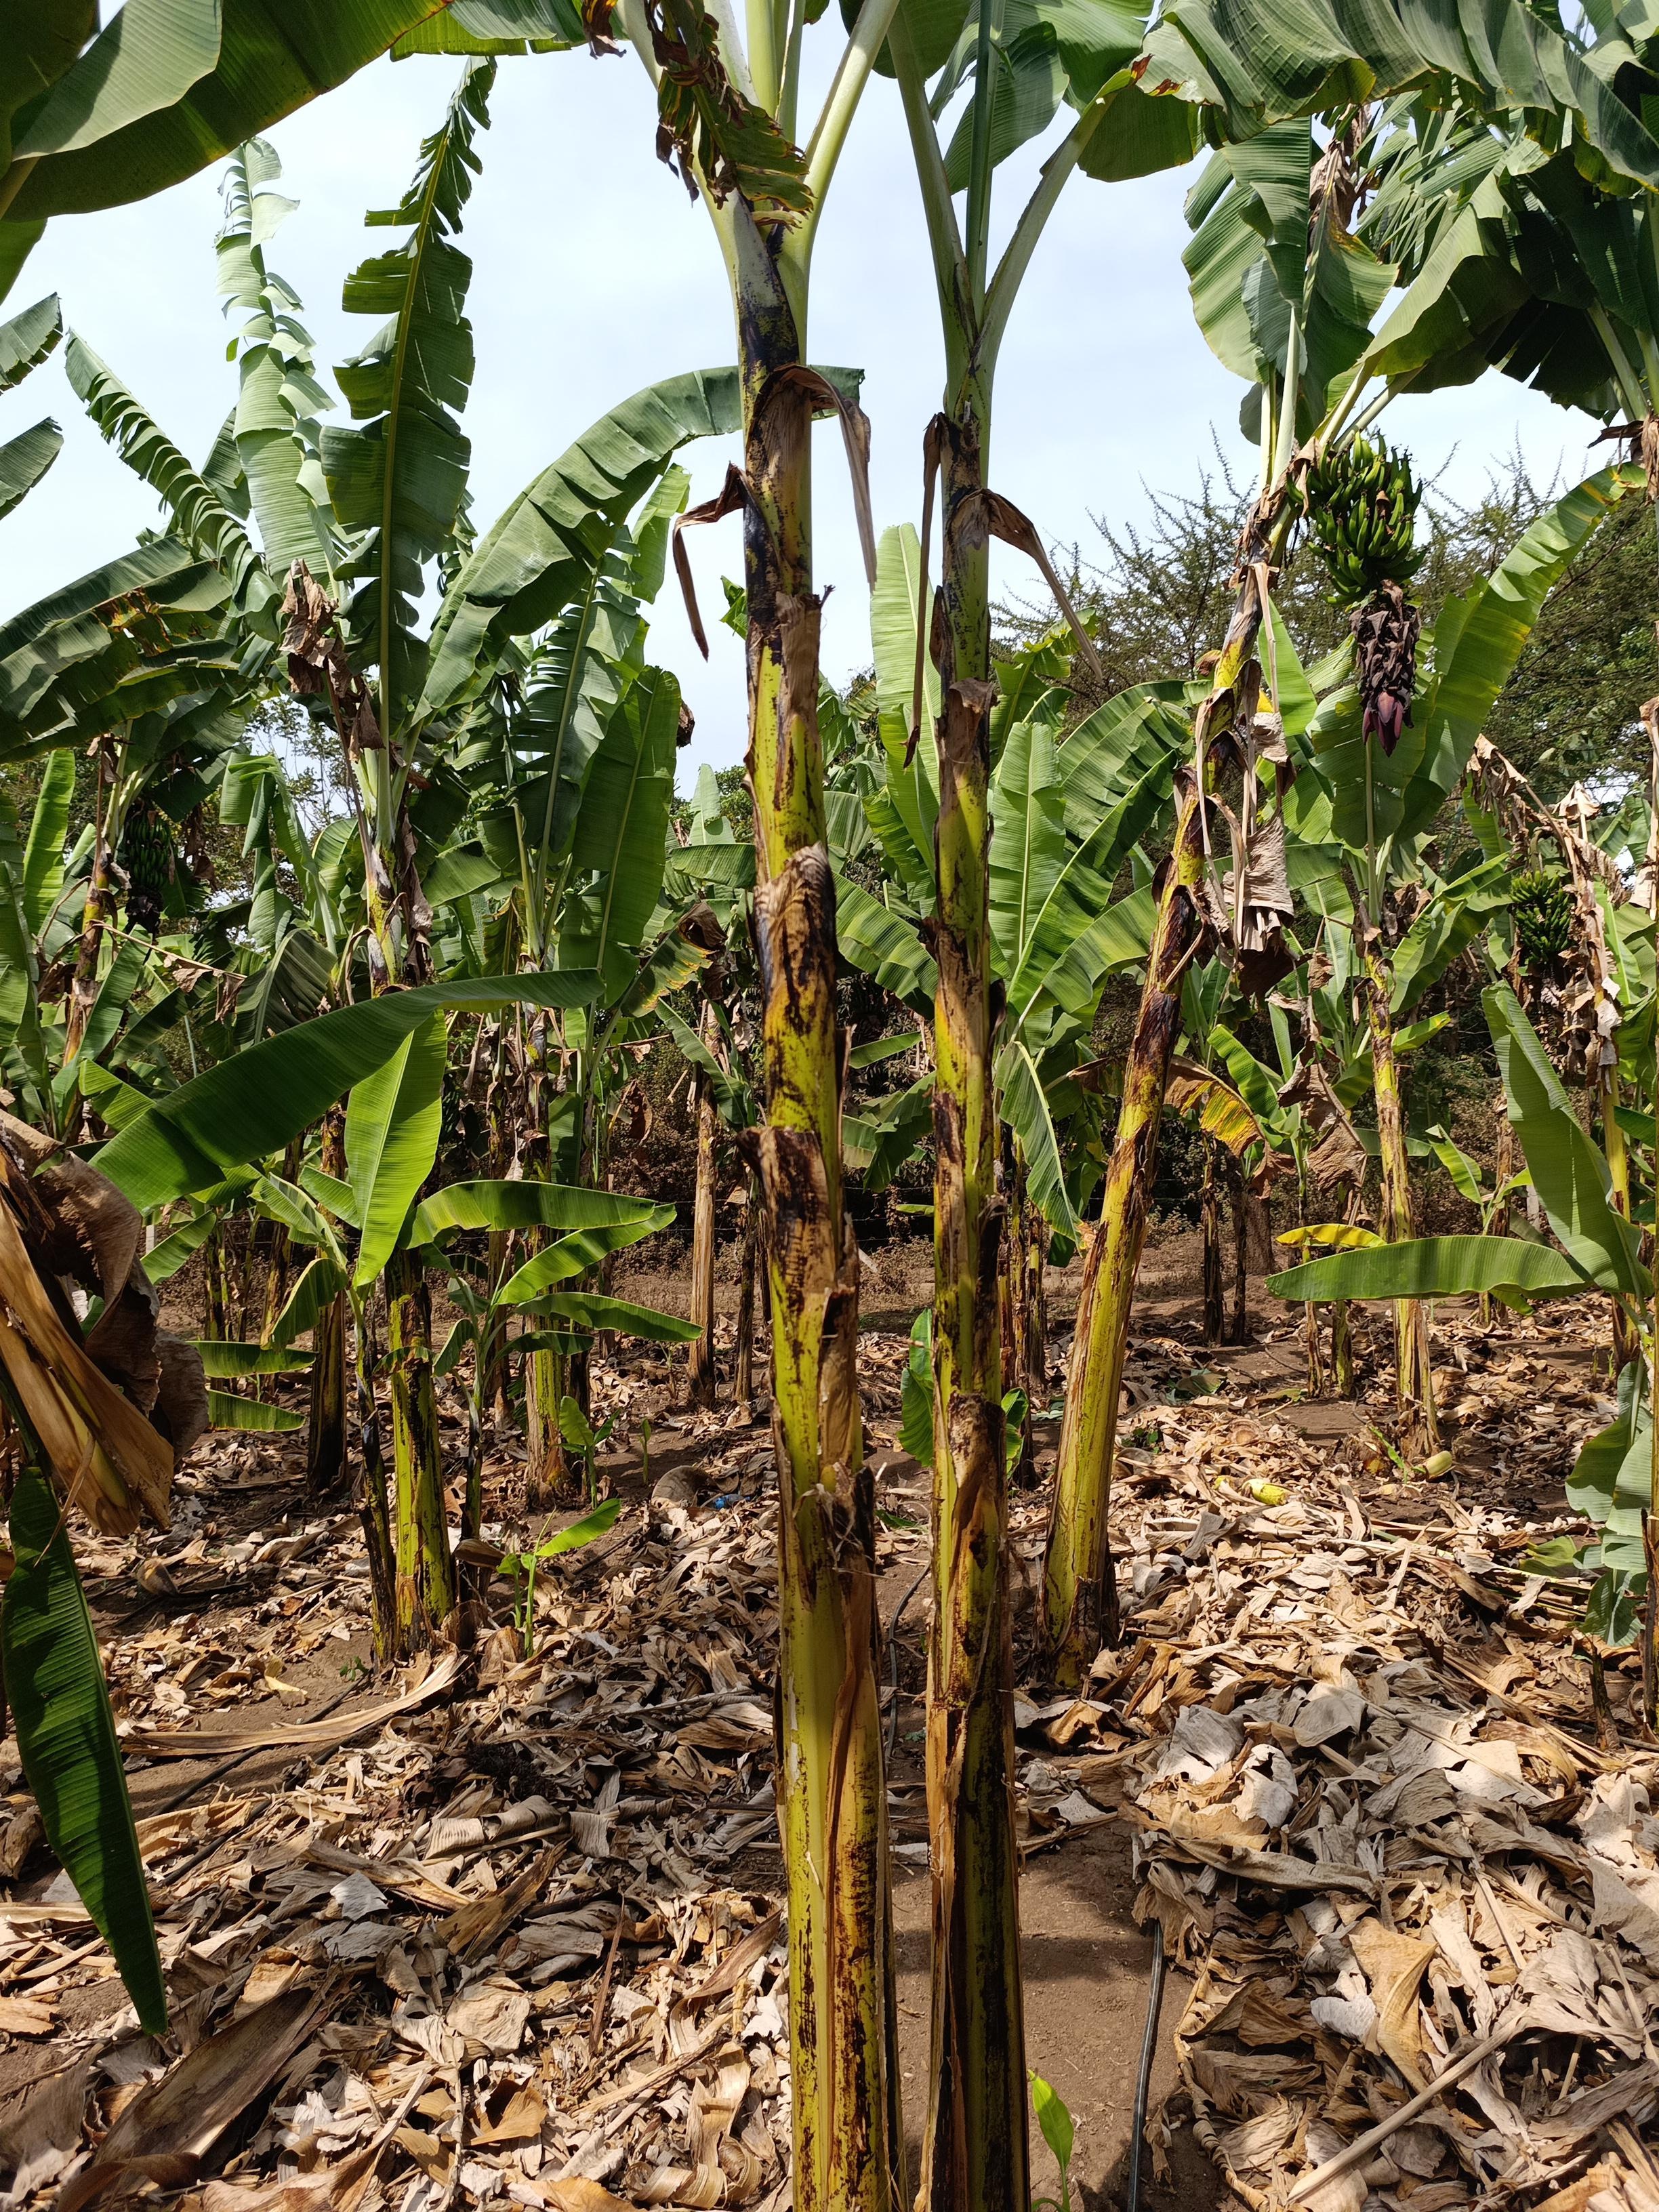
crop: banana
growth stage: vegetative
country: Tanzania
